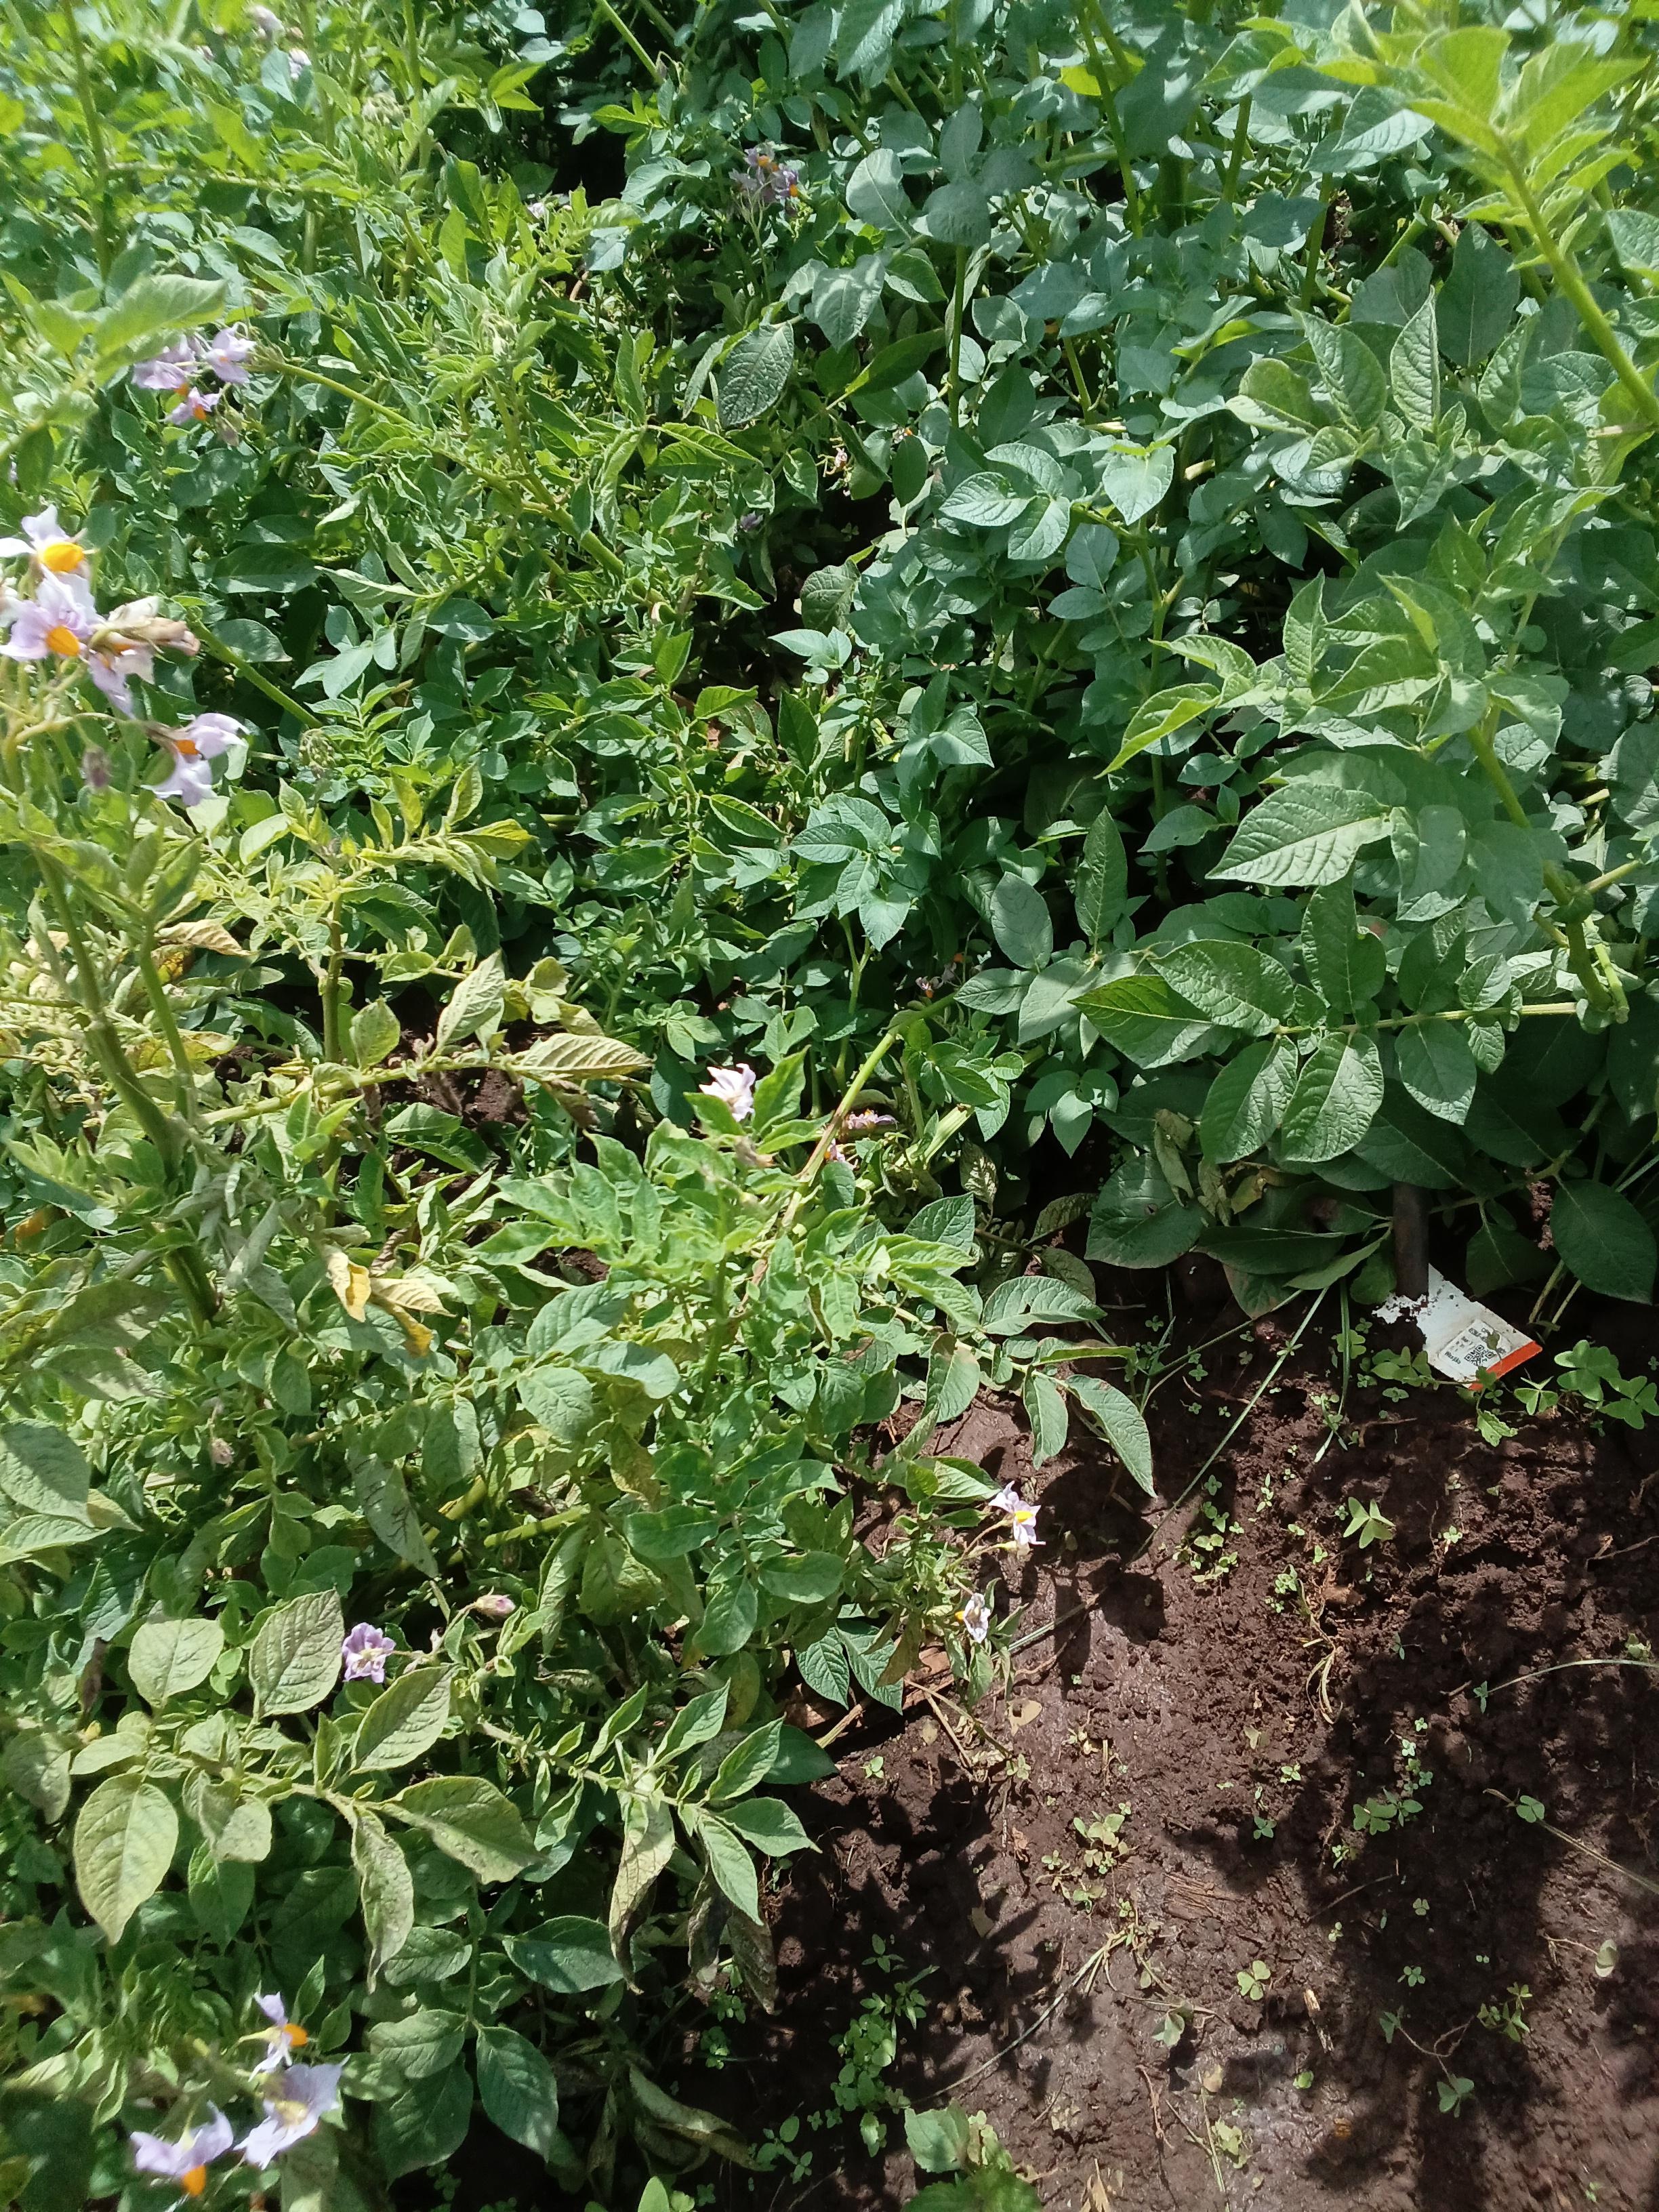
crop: potato
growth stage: flowering
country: Kenya
